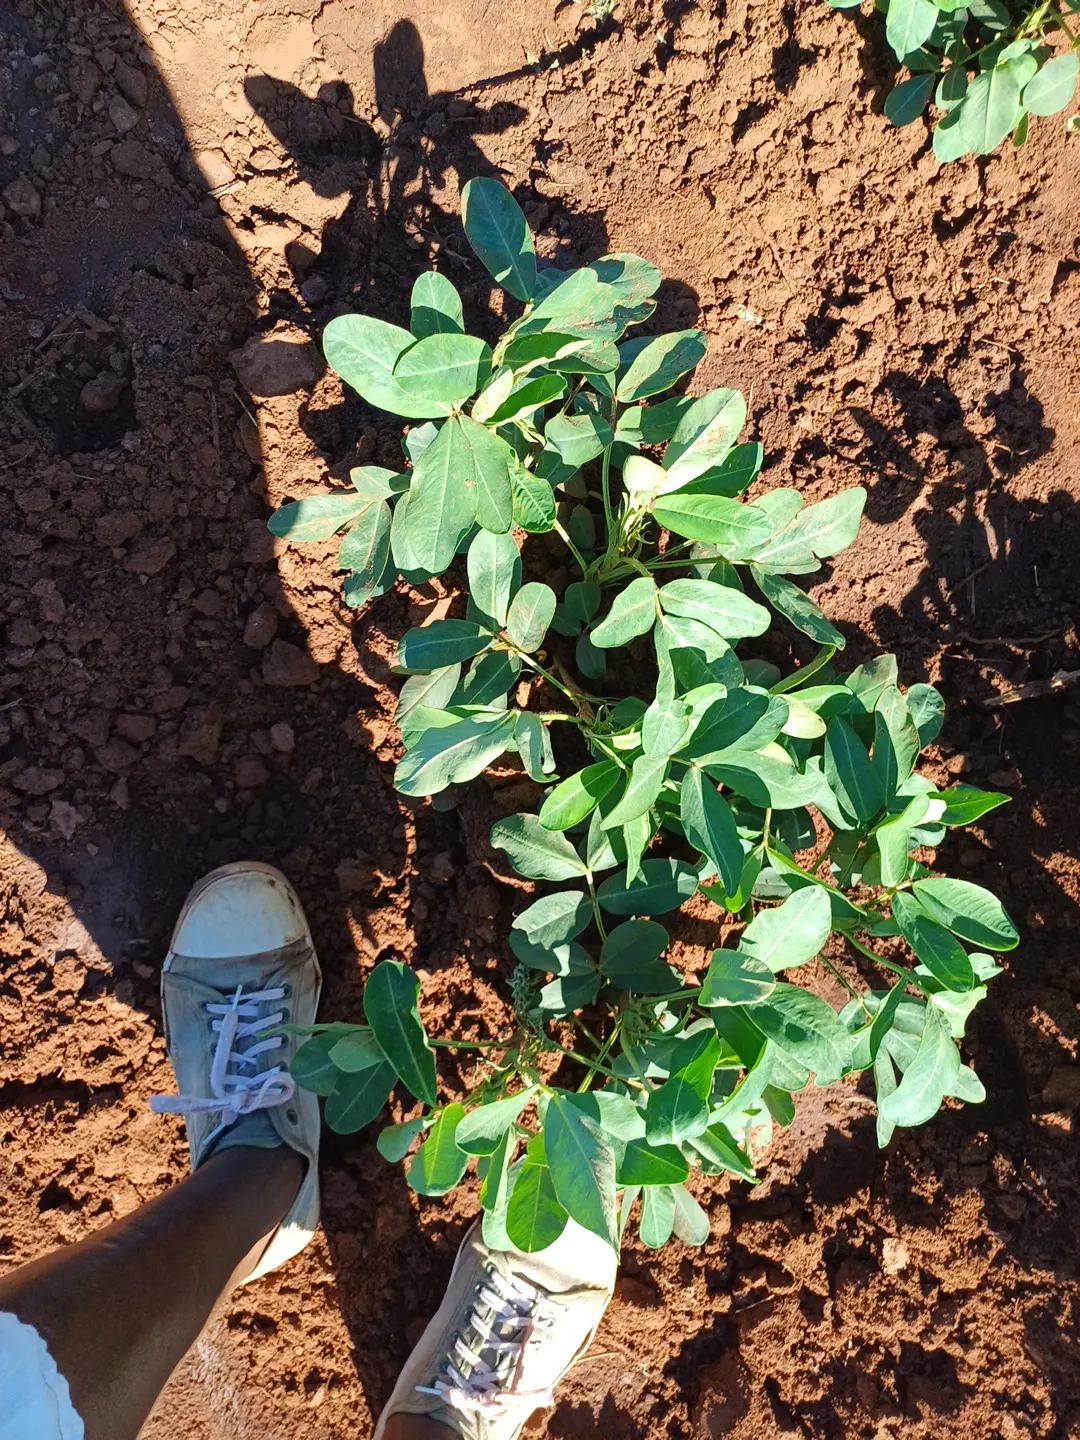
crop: groundnut
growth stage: flowering
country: Kenya
